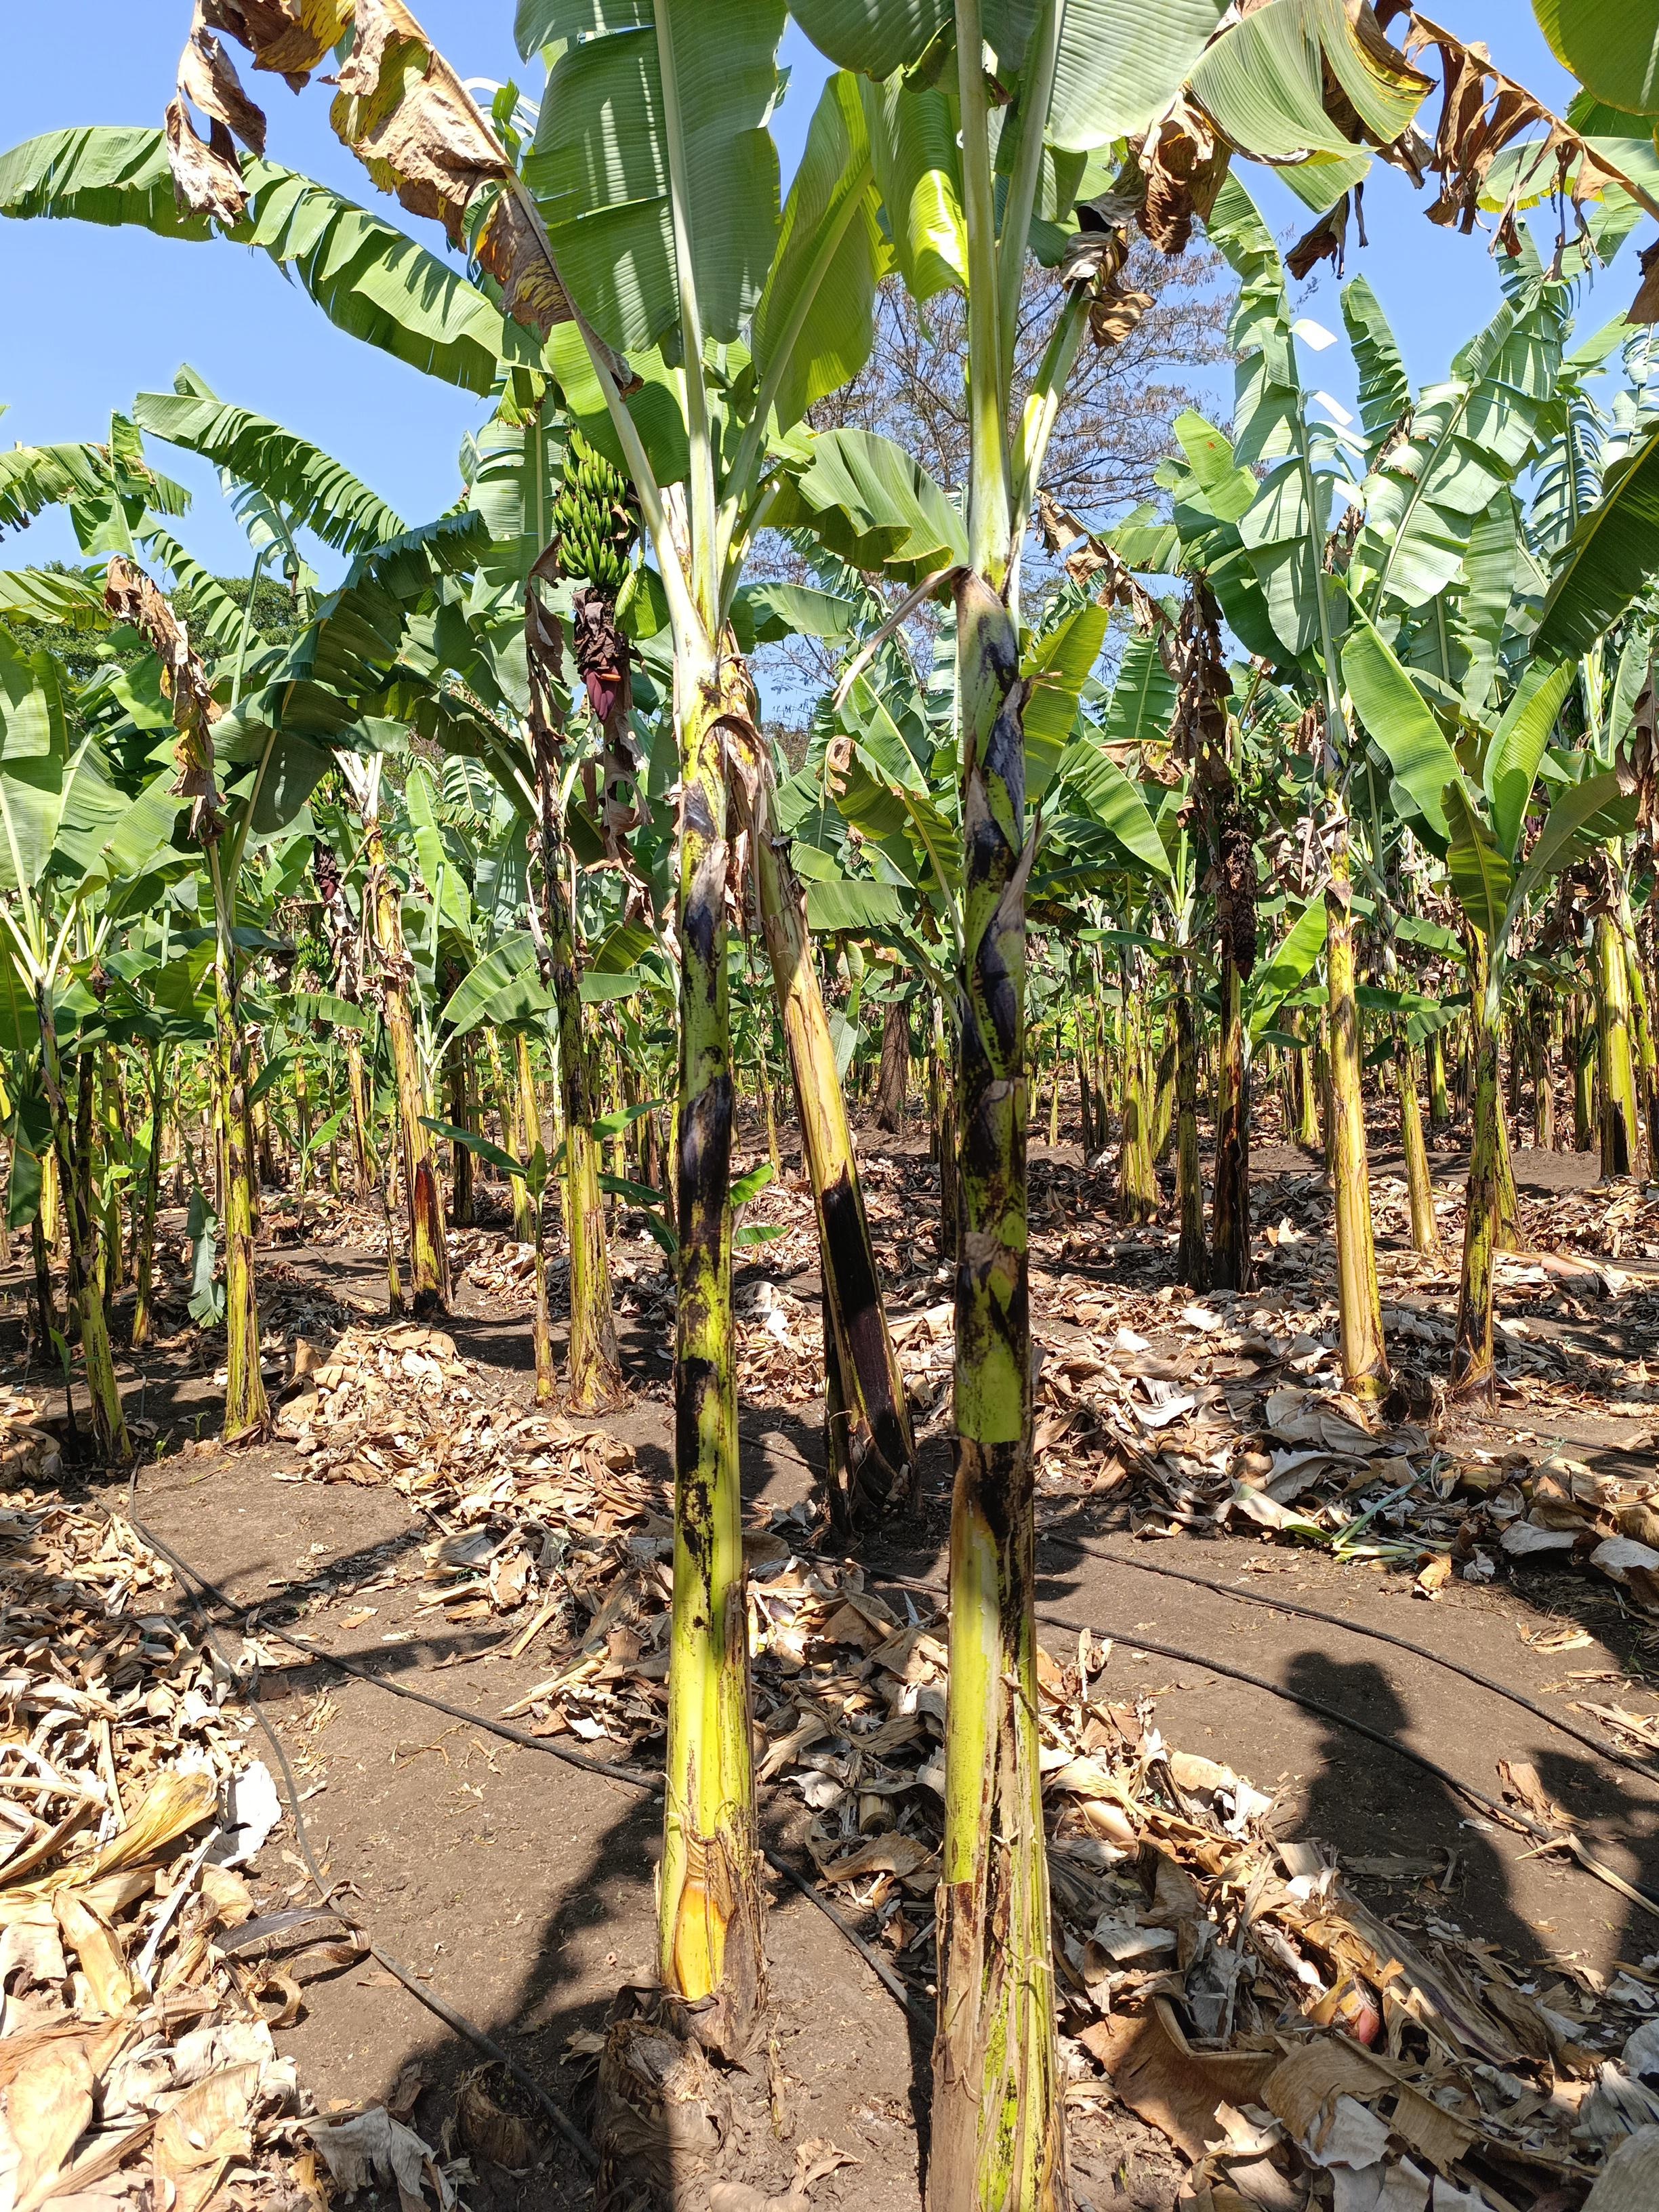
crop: banana
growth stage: vegetative
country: Tanzania
